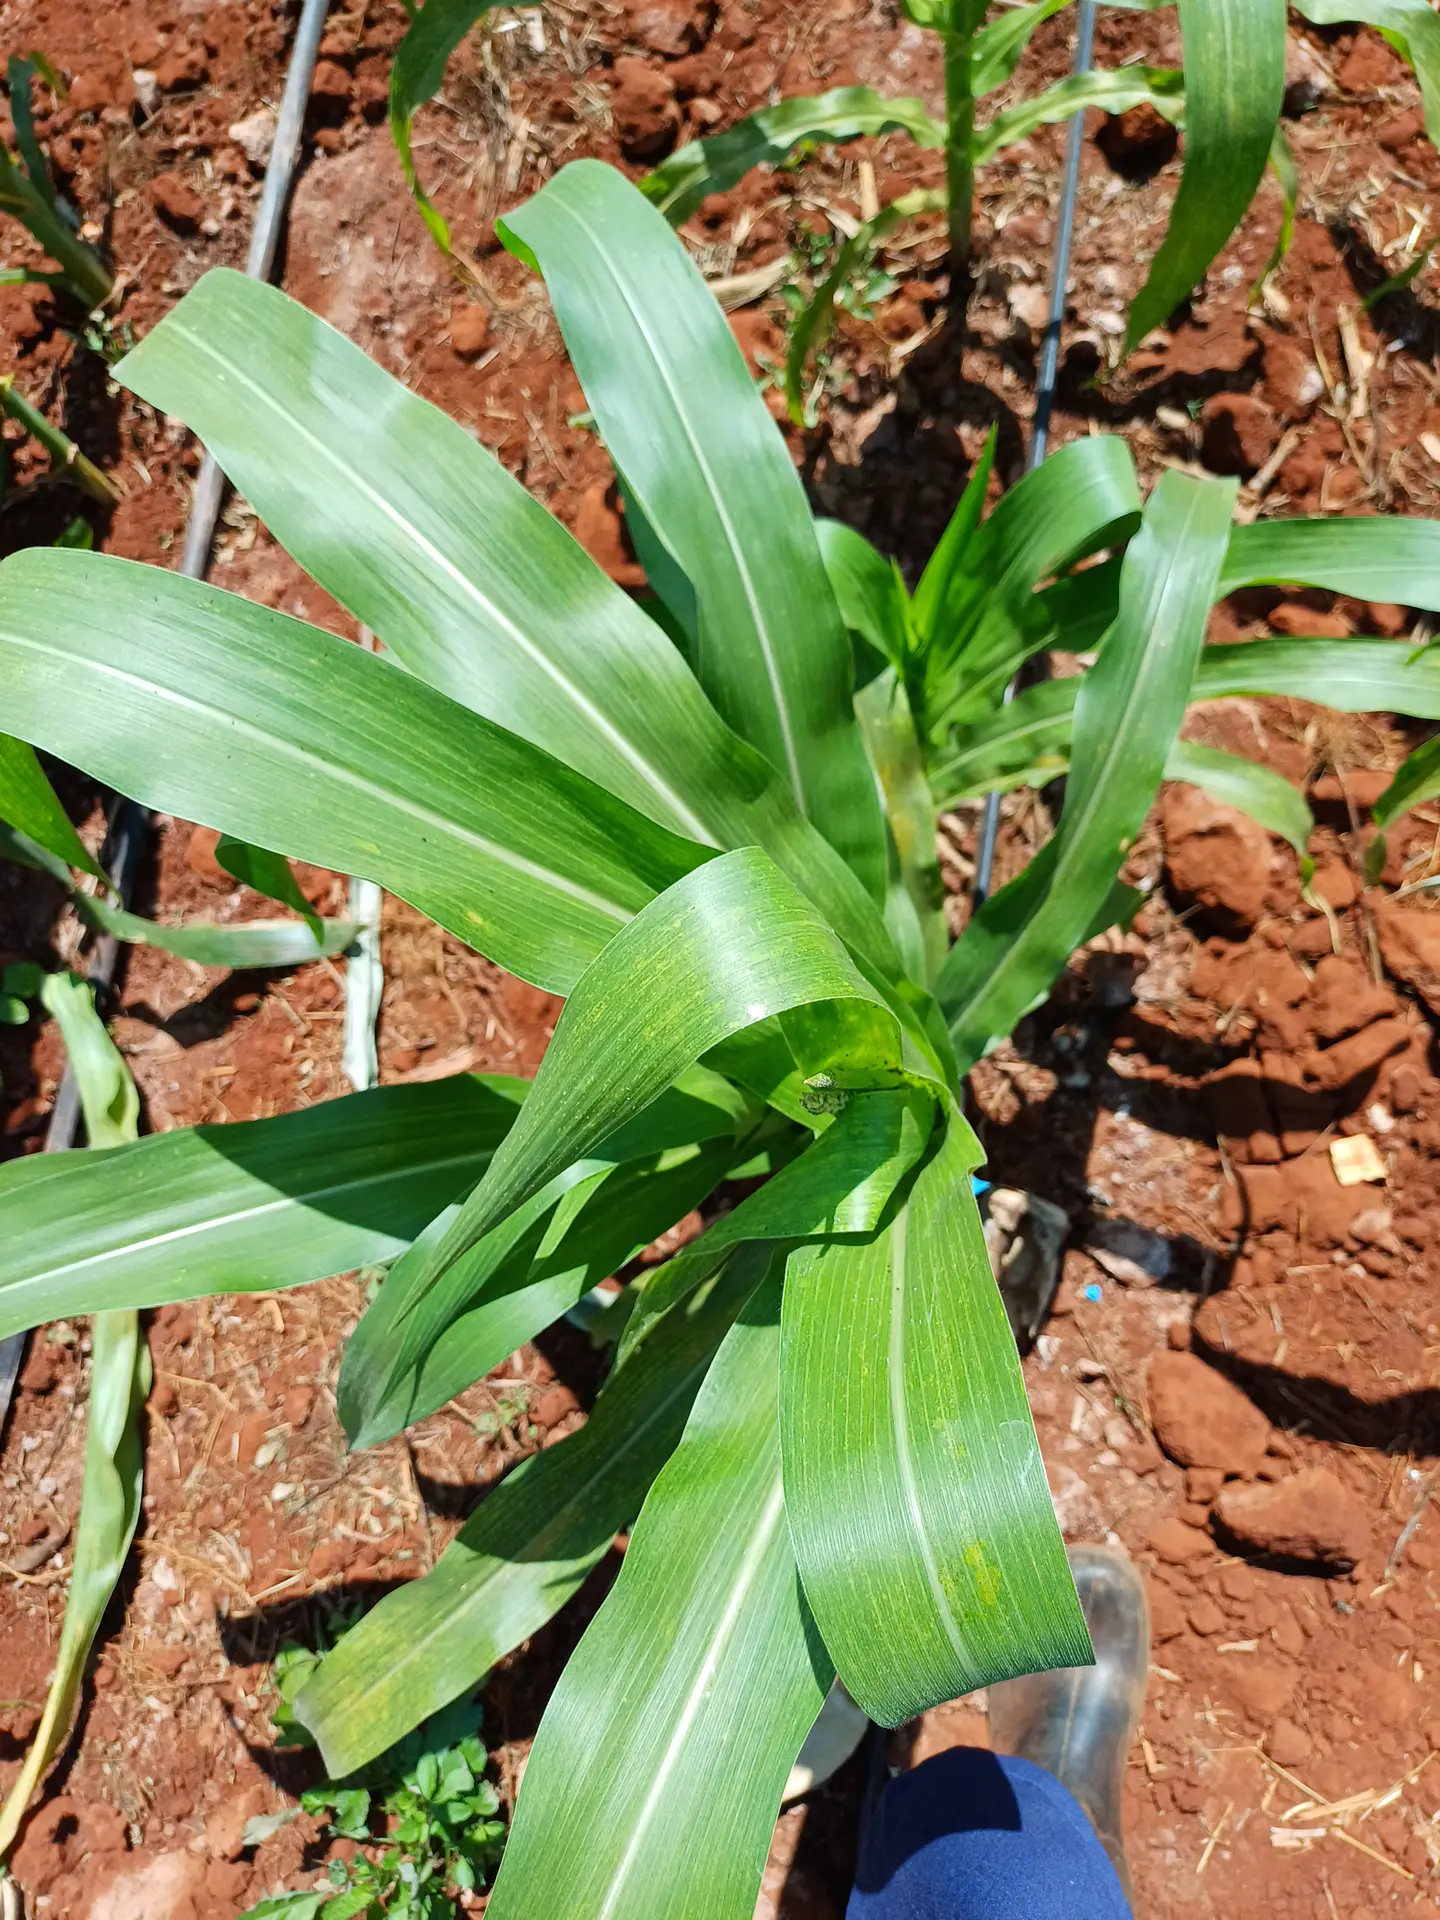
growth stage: vegetative
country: Kenya
